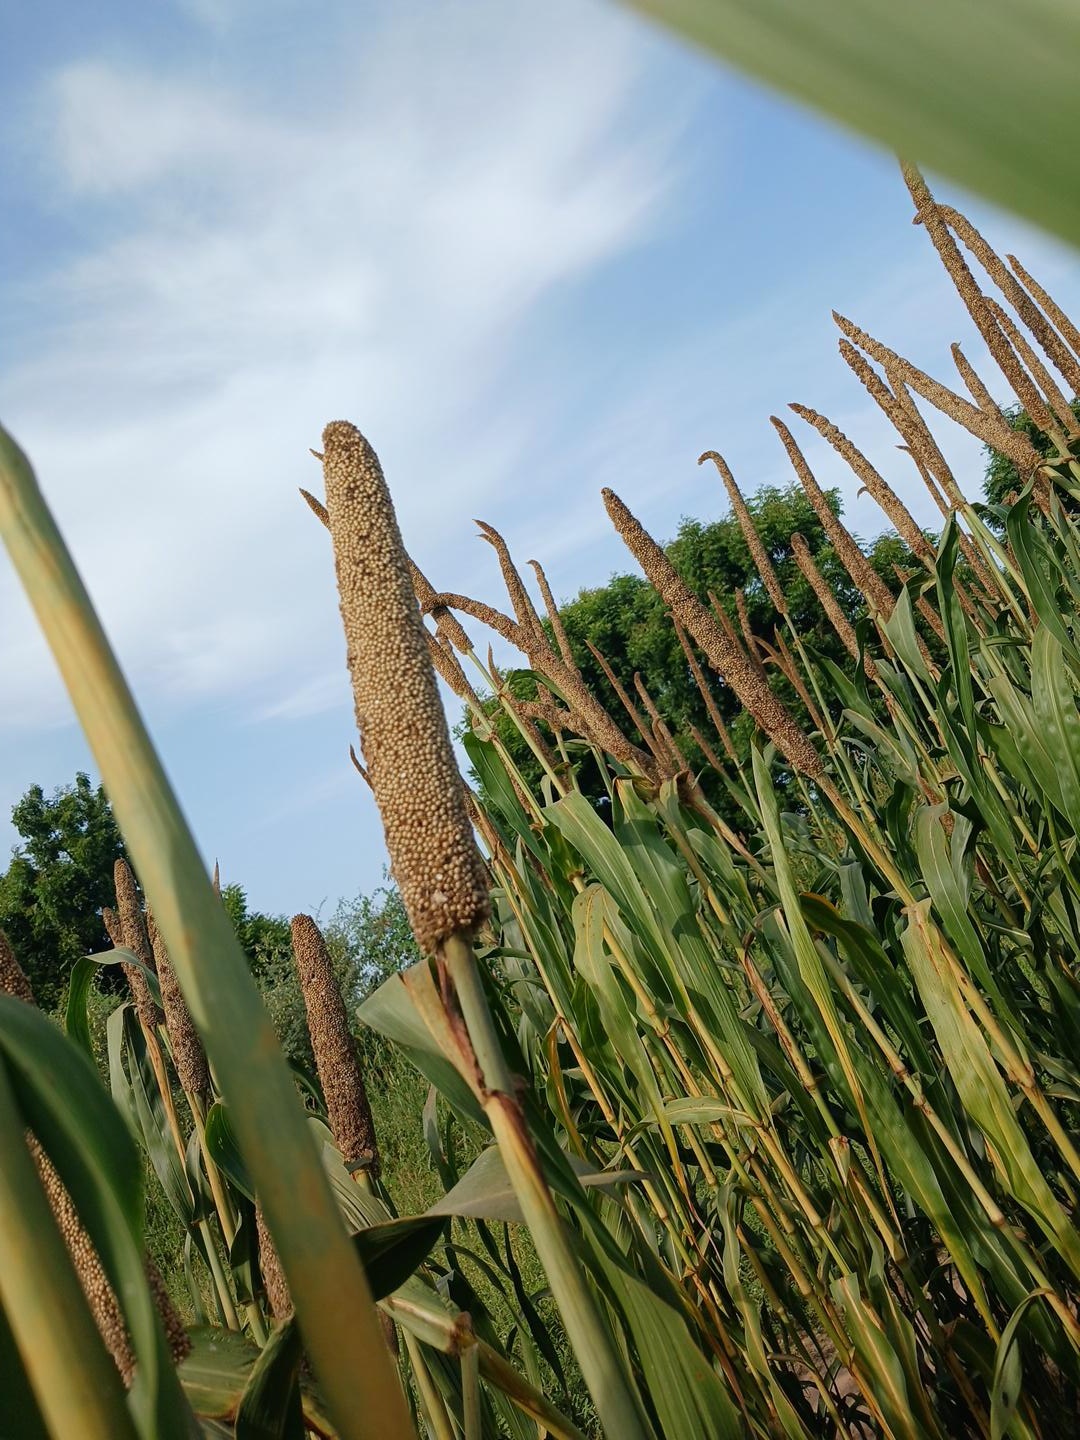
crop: pearl millet
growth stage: maturity
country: Senegal
